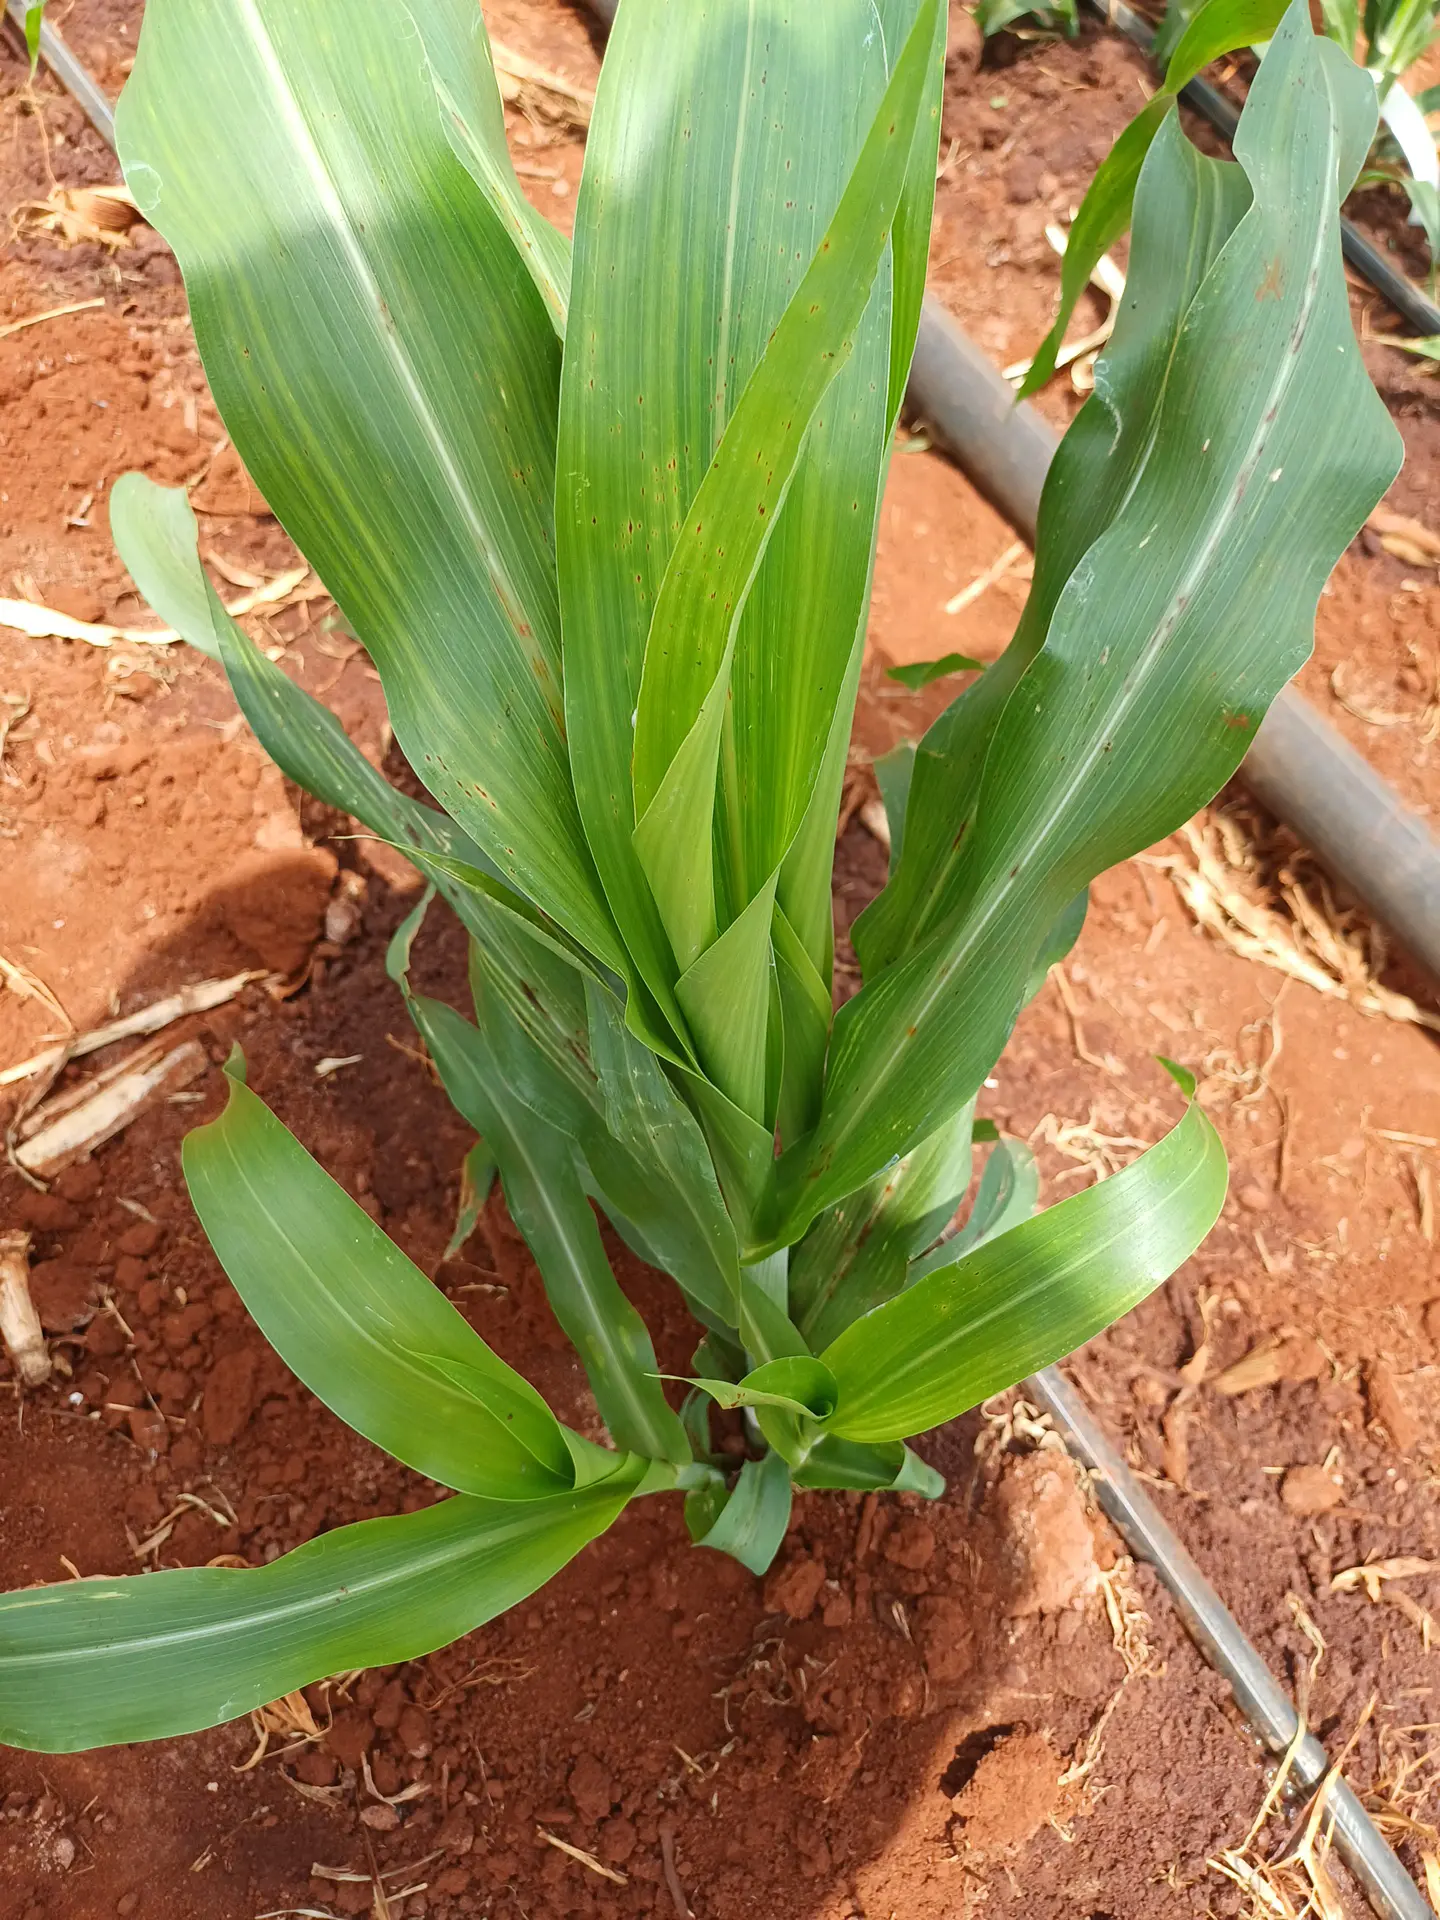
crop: sorghum
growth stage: vegetative
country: Kenya
